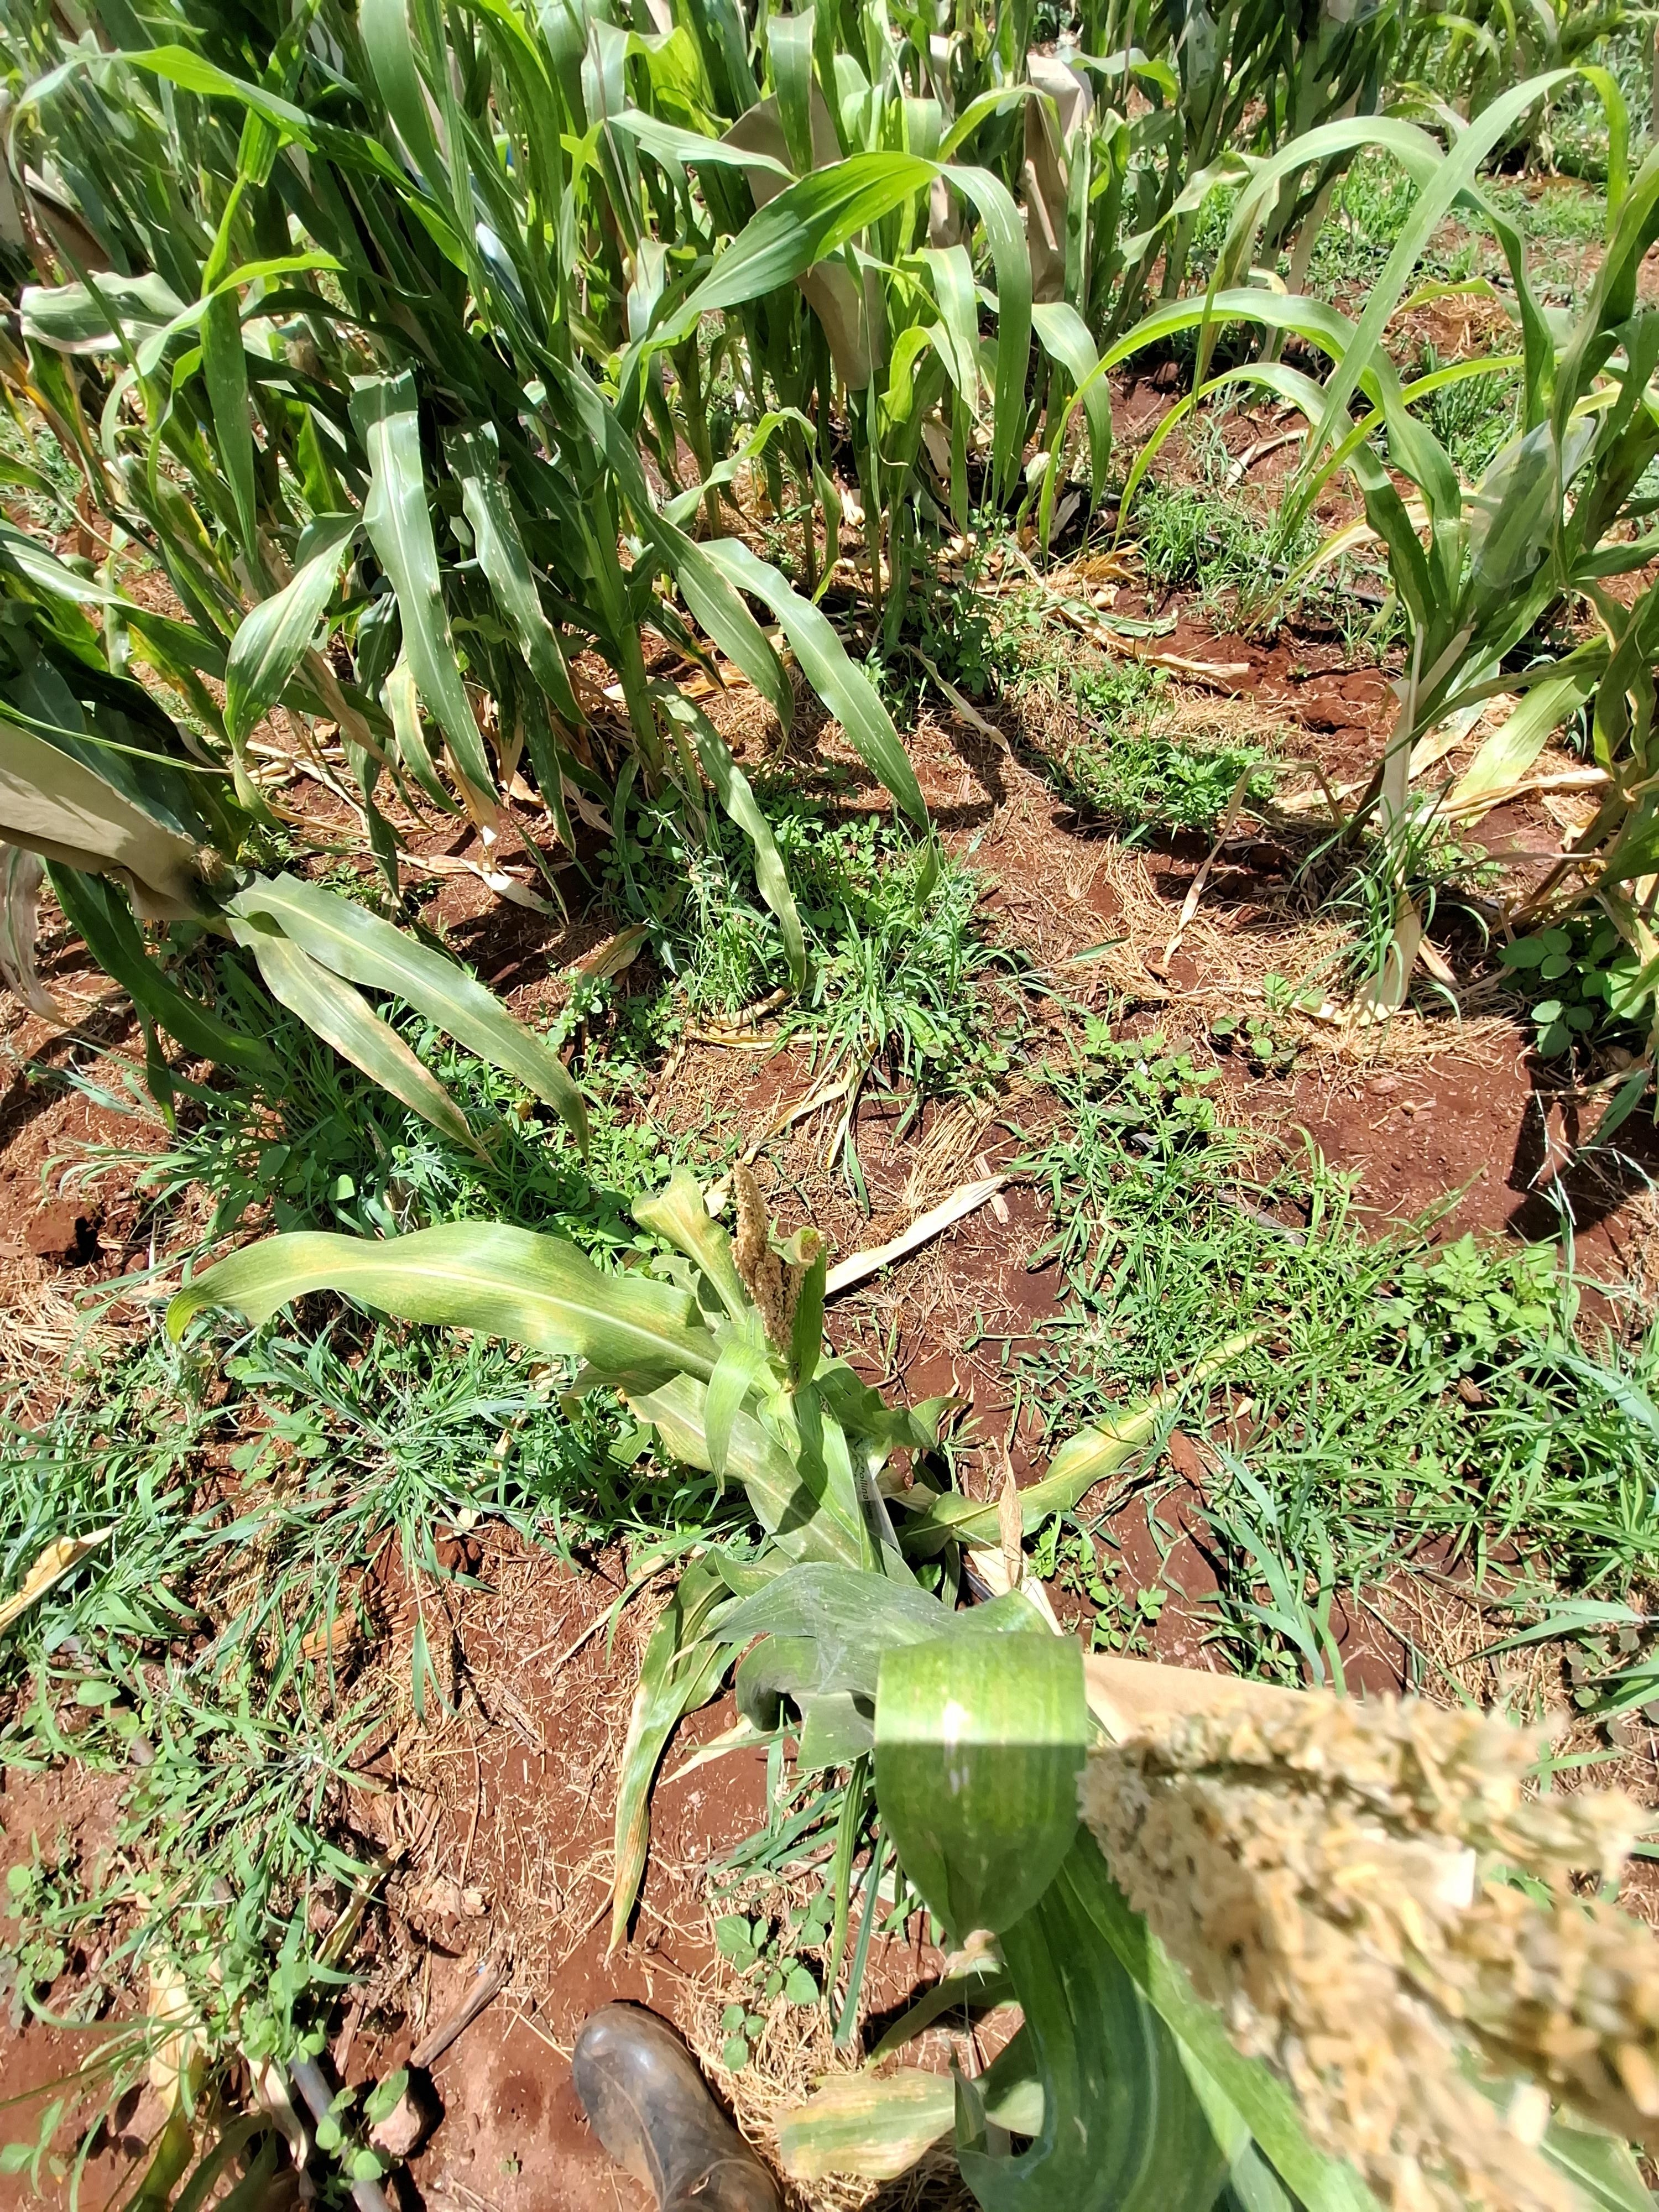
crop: maize
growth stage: flowering
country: Kenya
